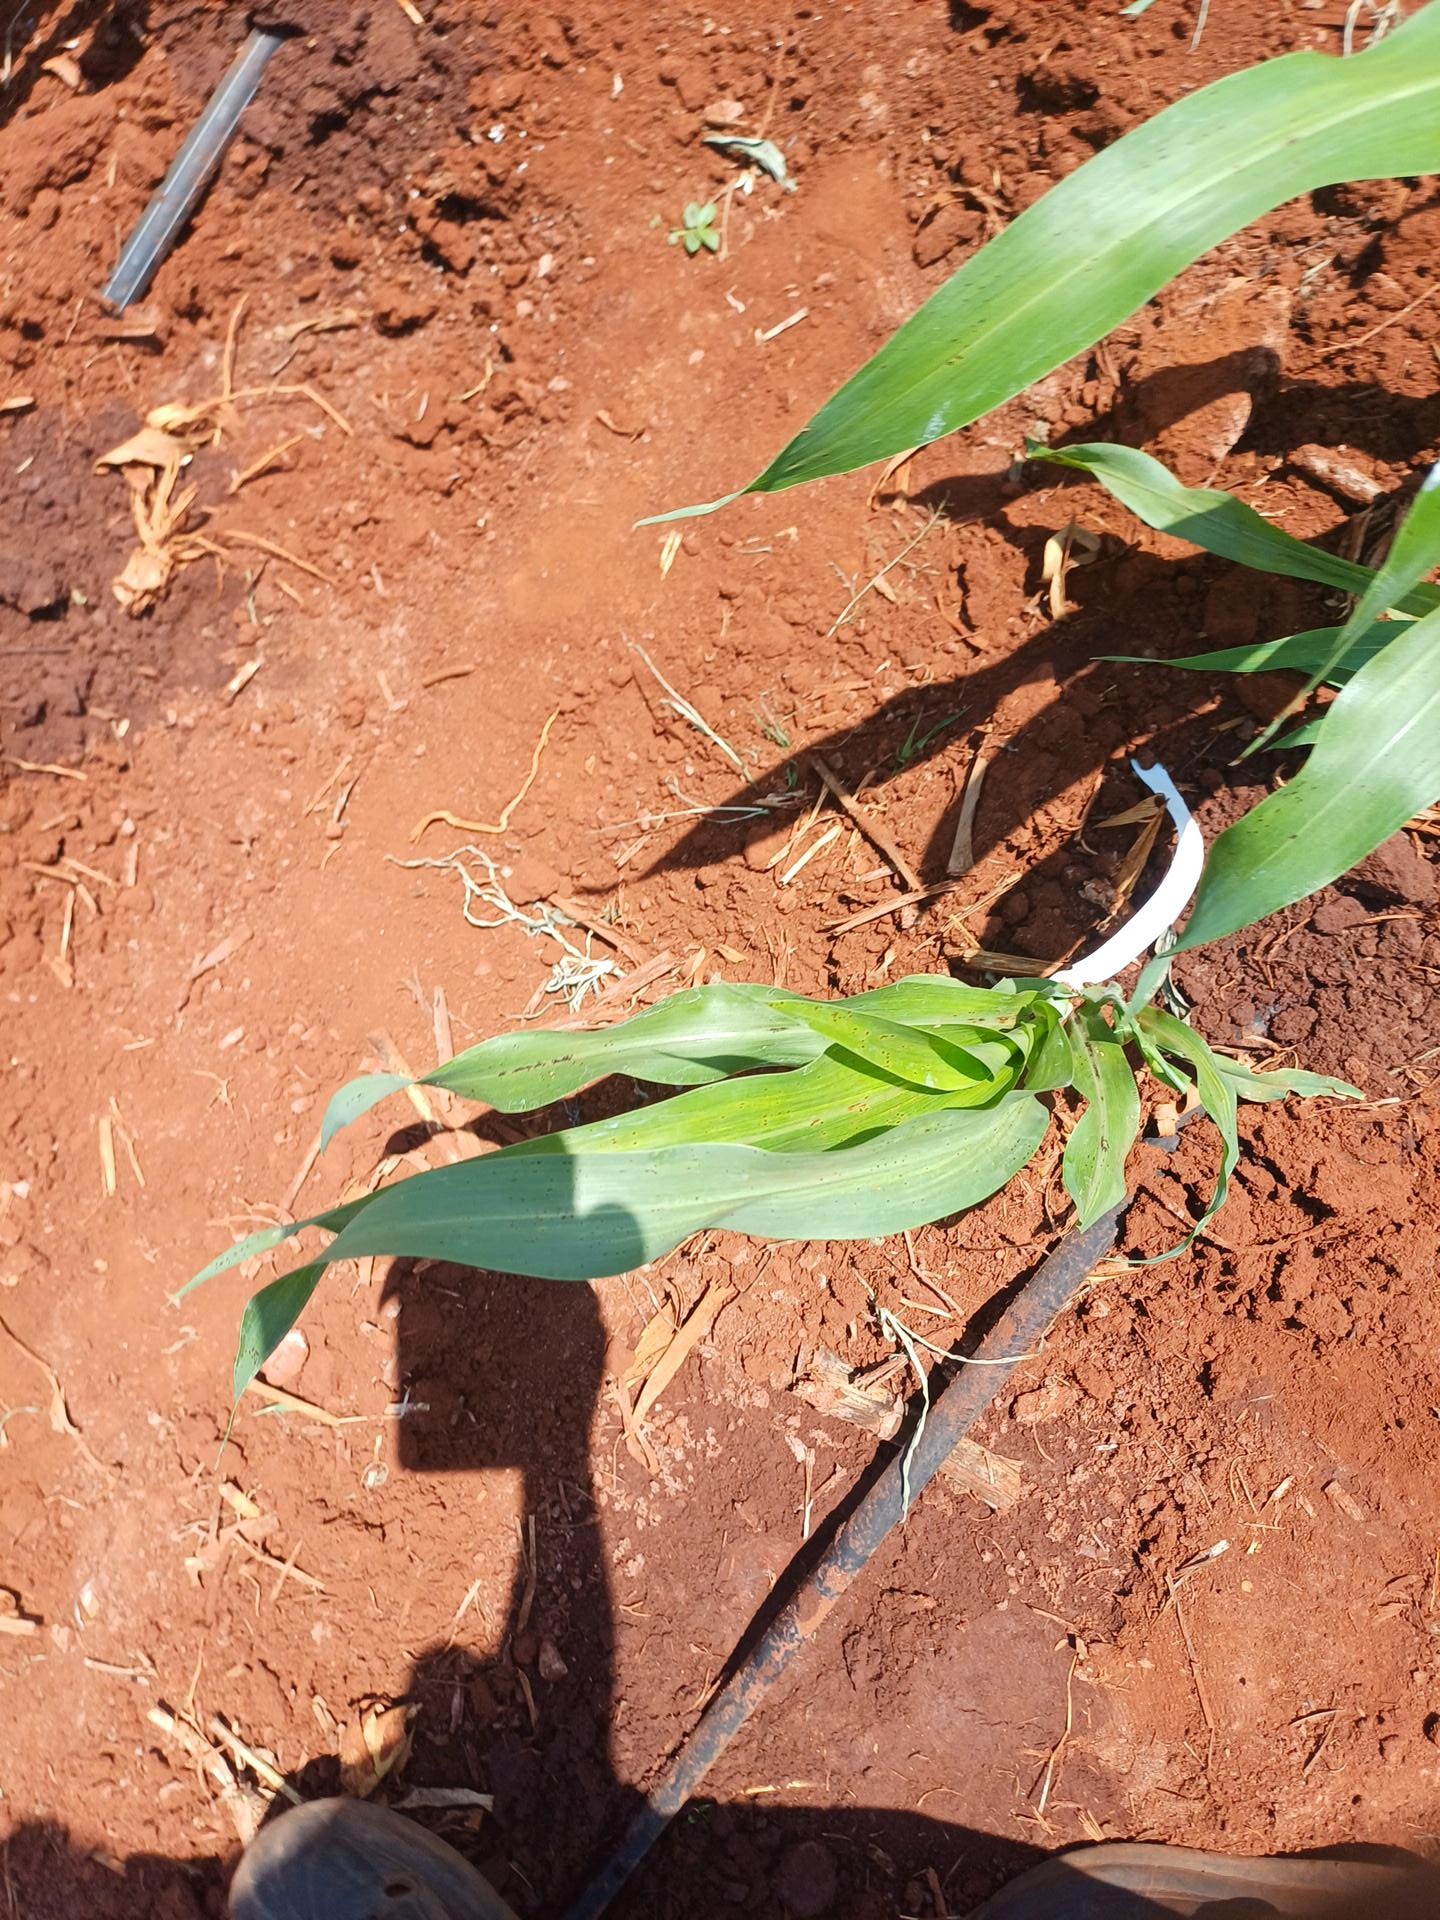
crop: sorghum
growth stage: vegetative
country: Kenya
